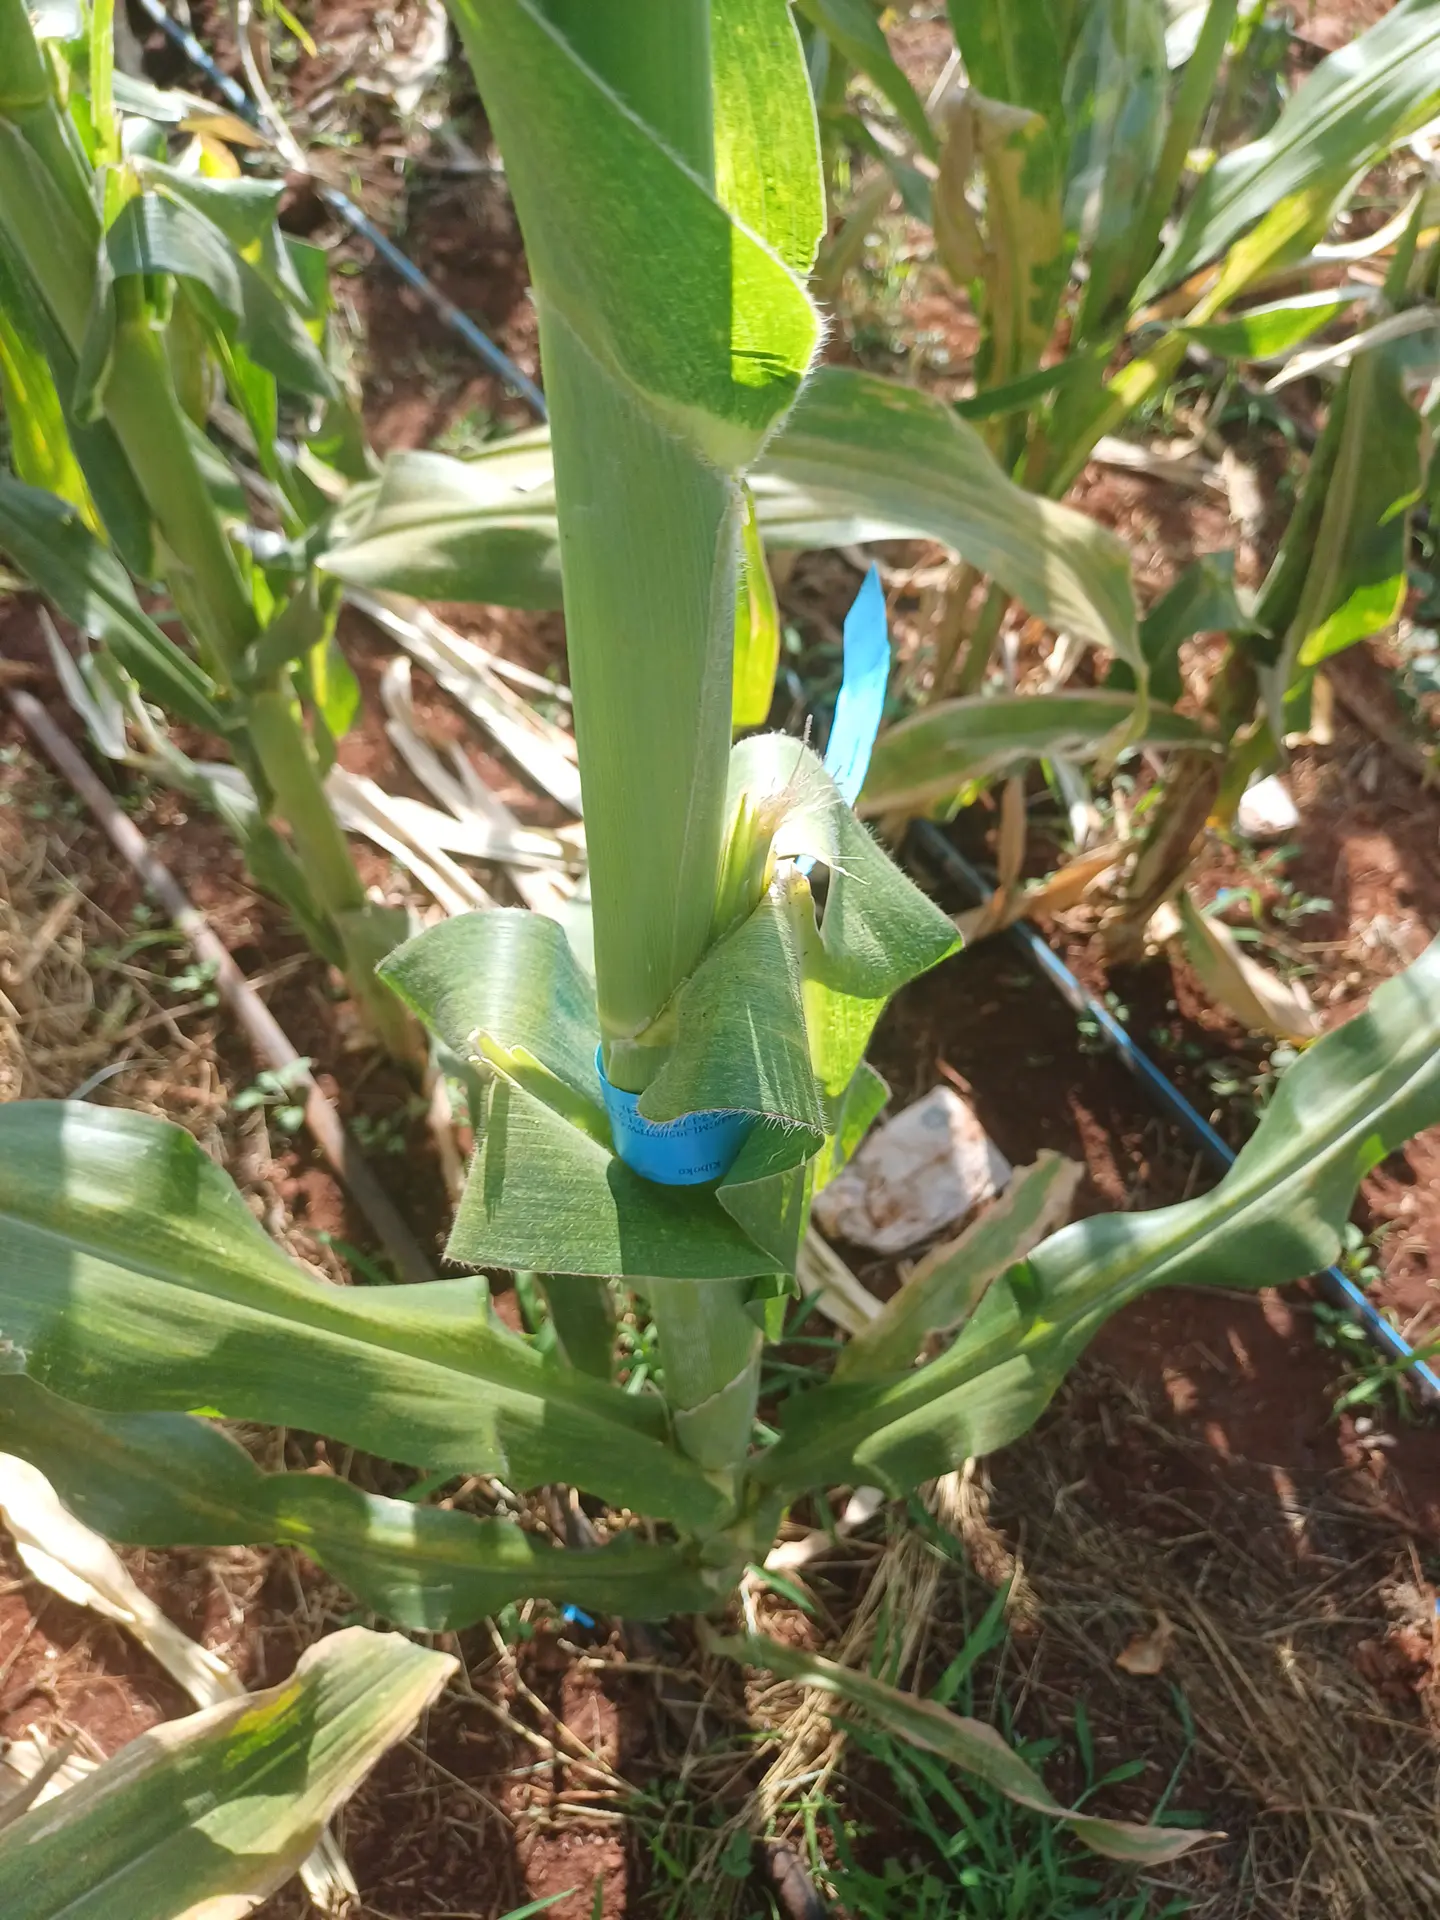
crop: maize
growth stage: flowering
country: Kenya
